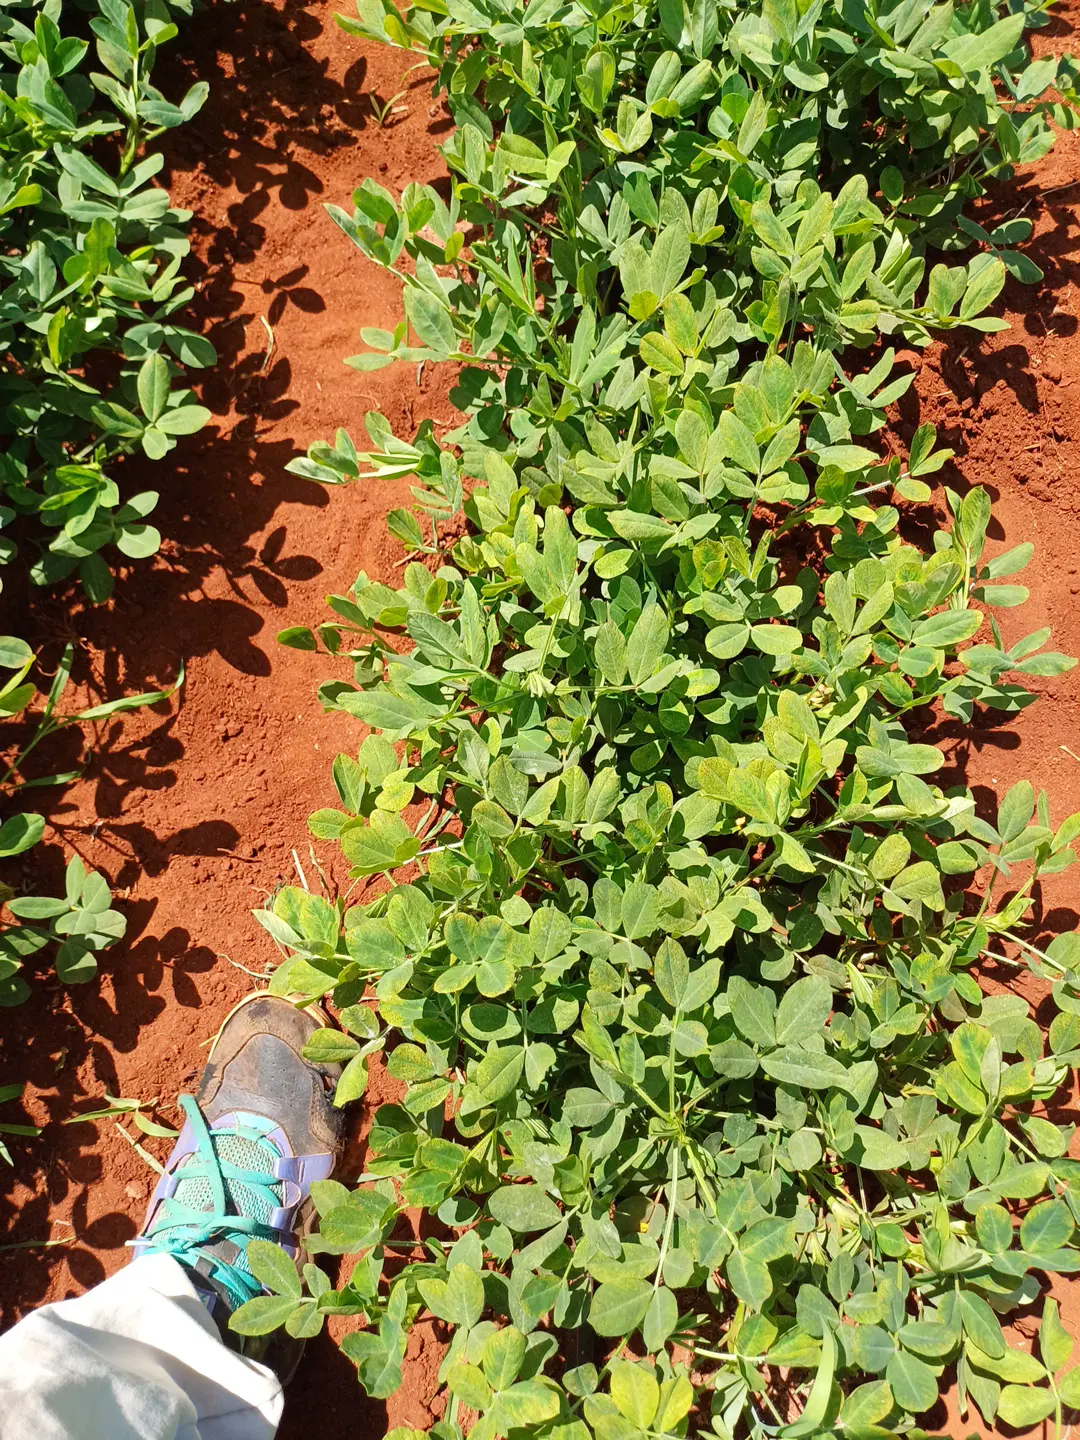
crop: groundnut
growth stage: flowering
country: Kenya
